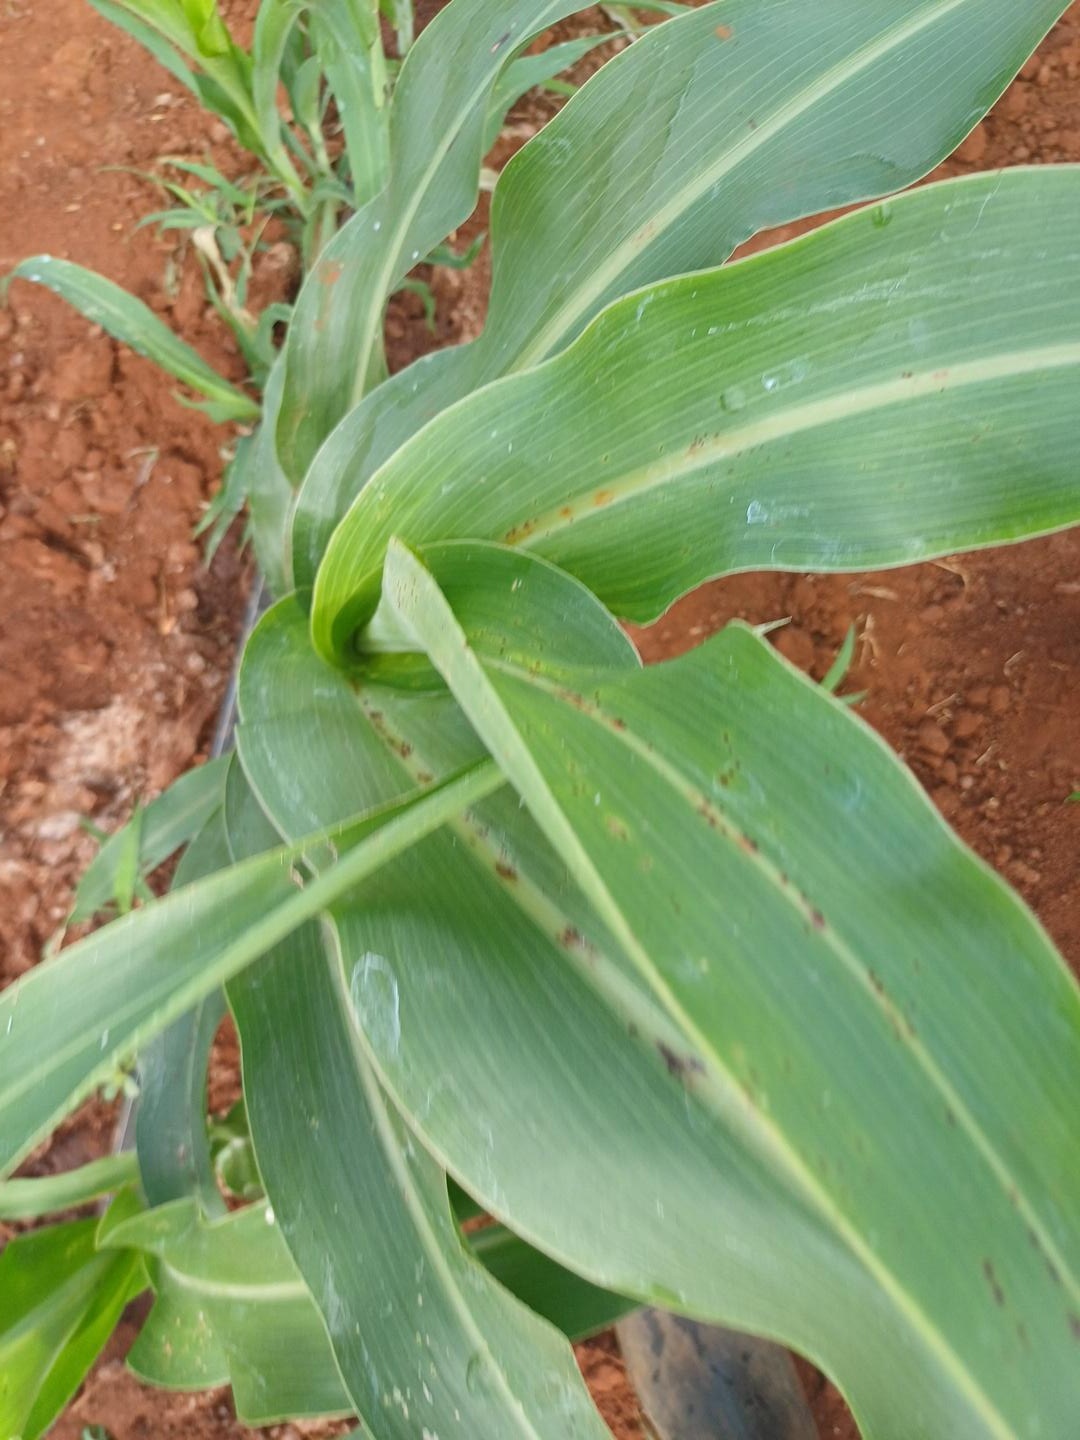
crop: sorghum
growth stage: elongation stem
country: Kenya
